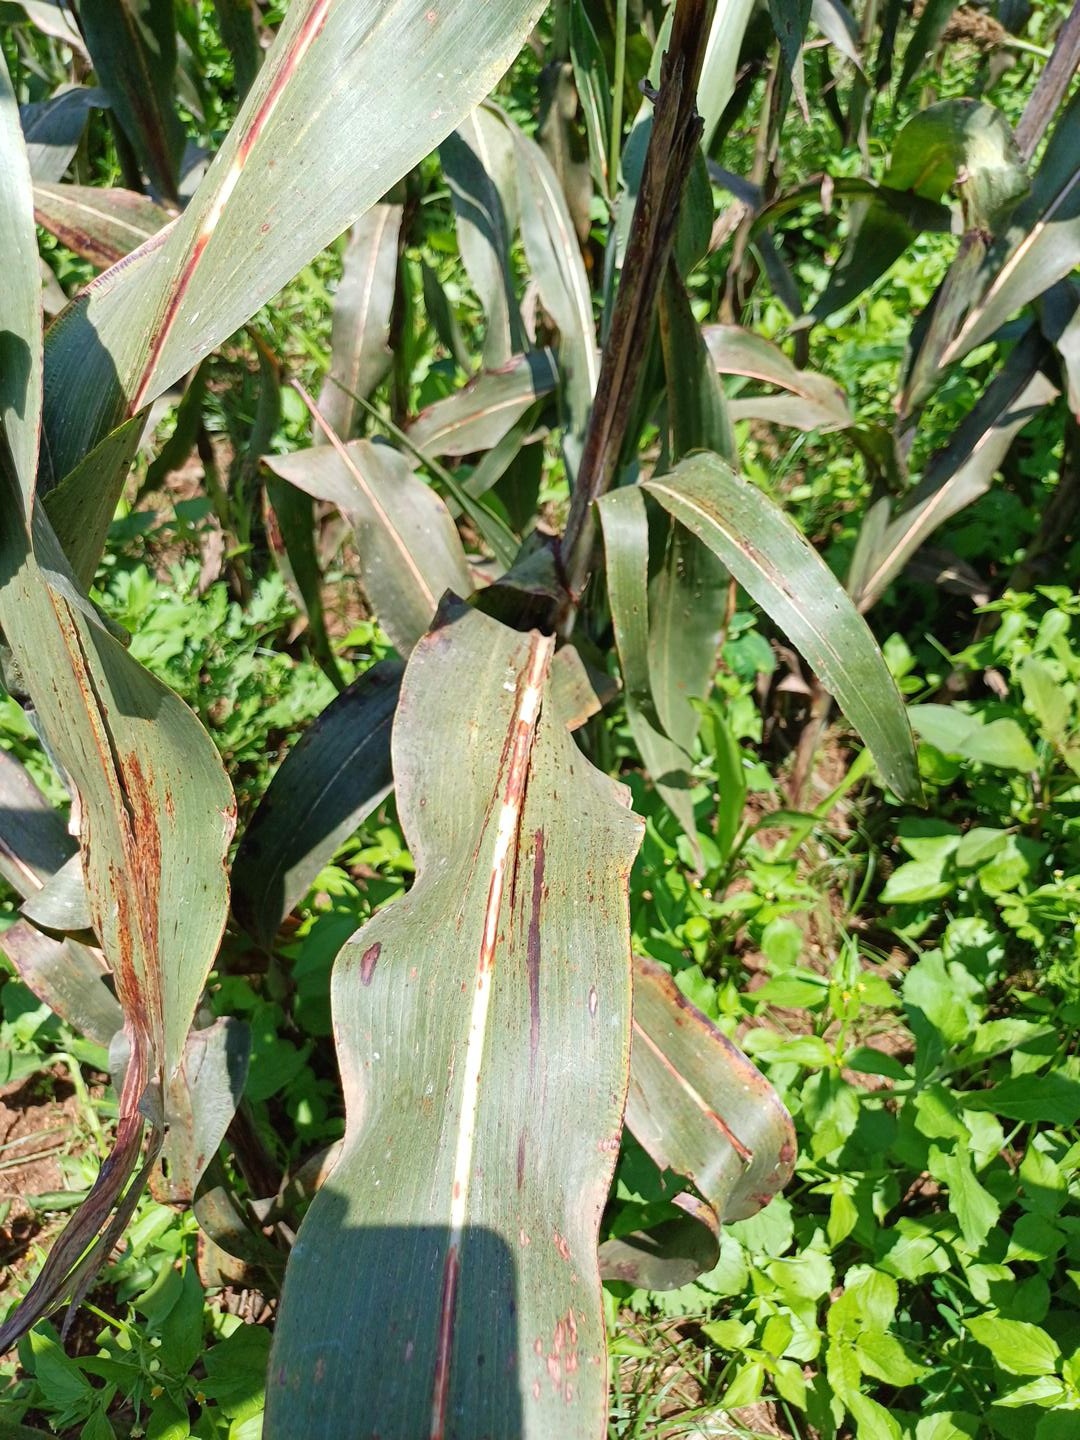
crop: sorghum
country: Kenya
